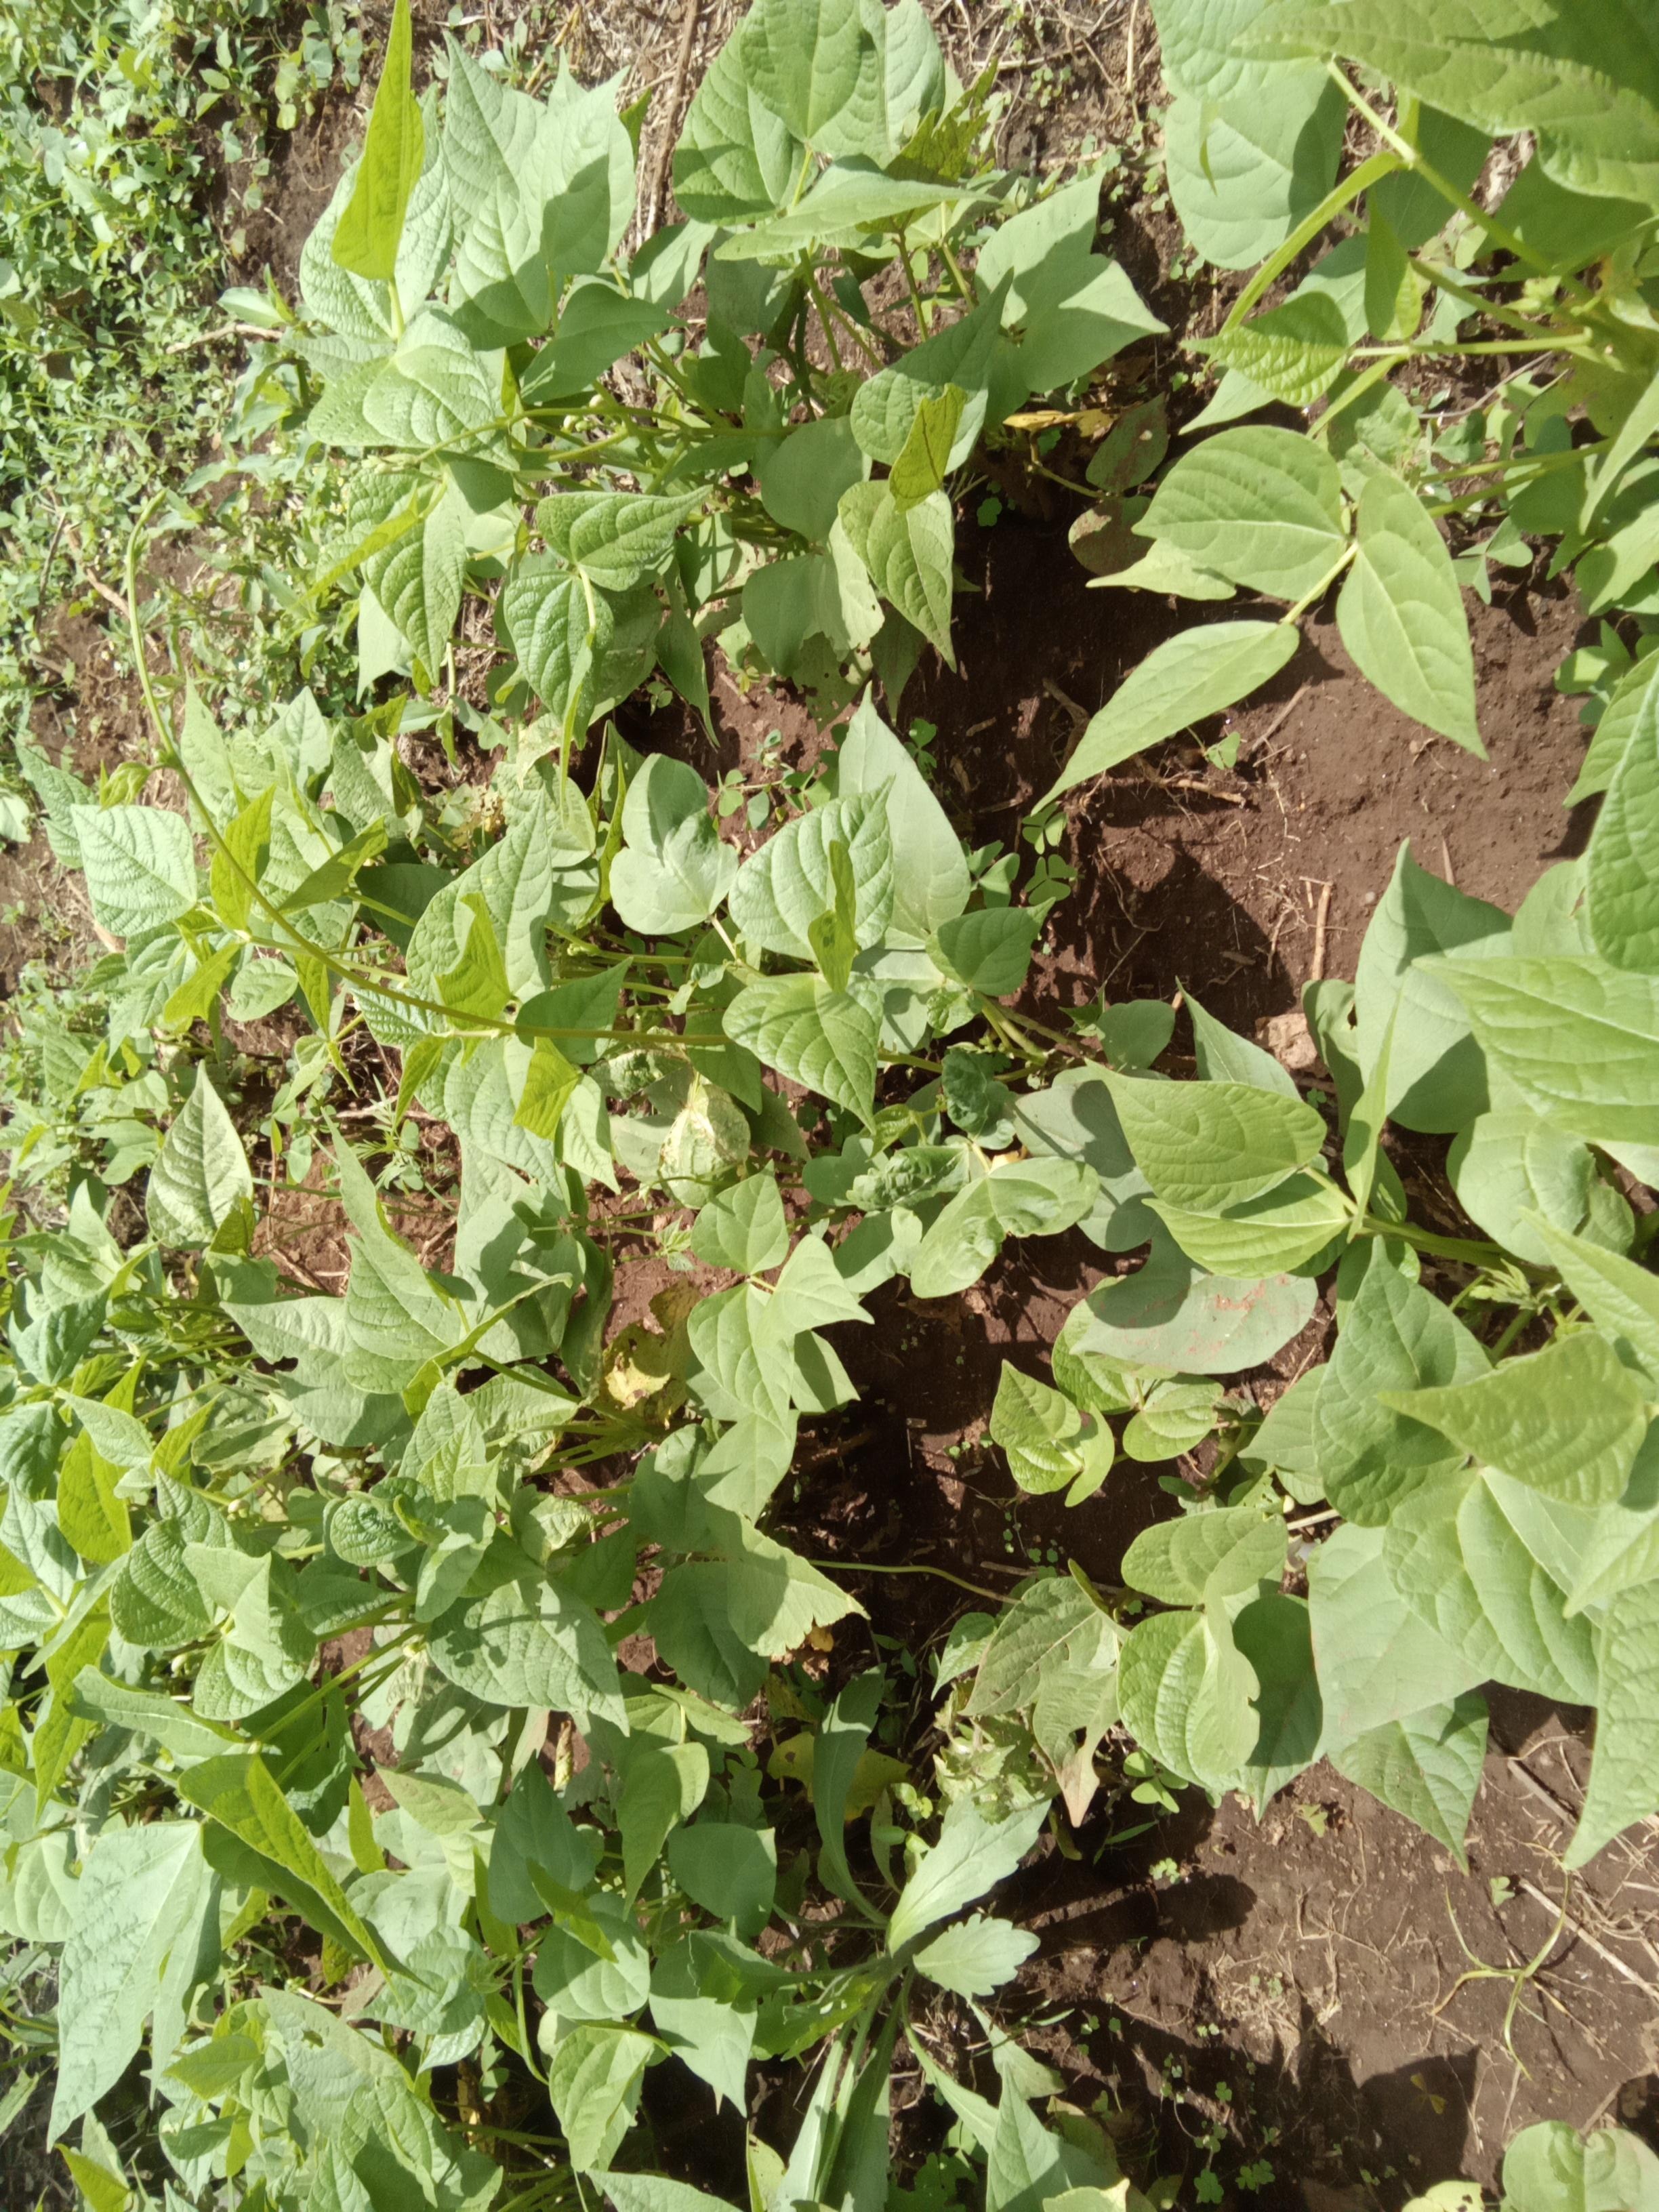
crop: common bean
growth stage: flowering
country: Kenya
